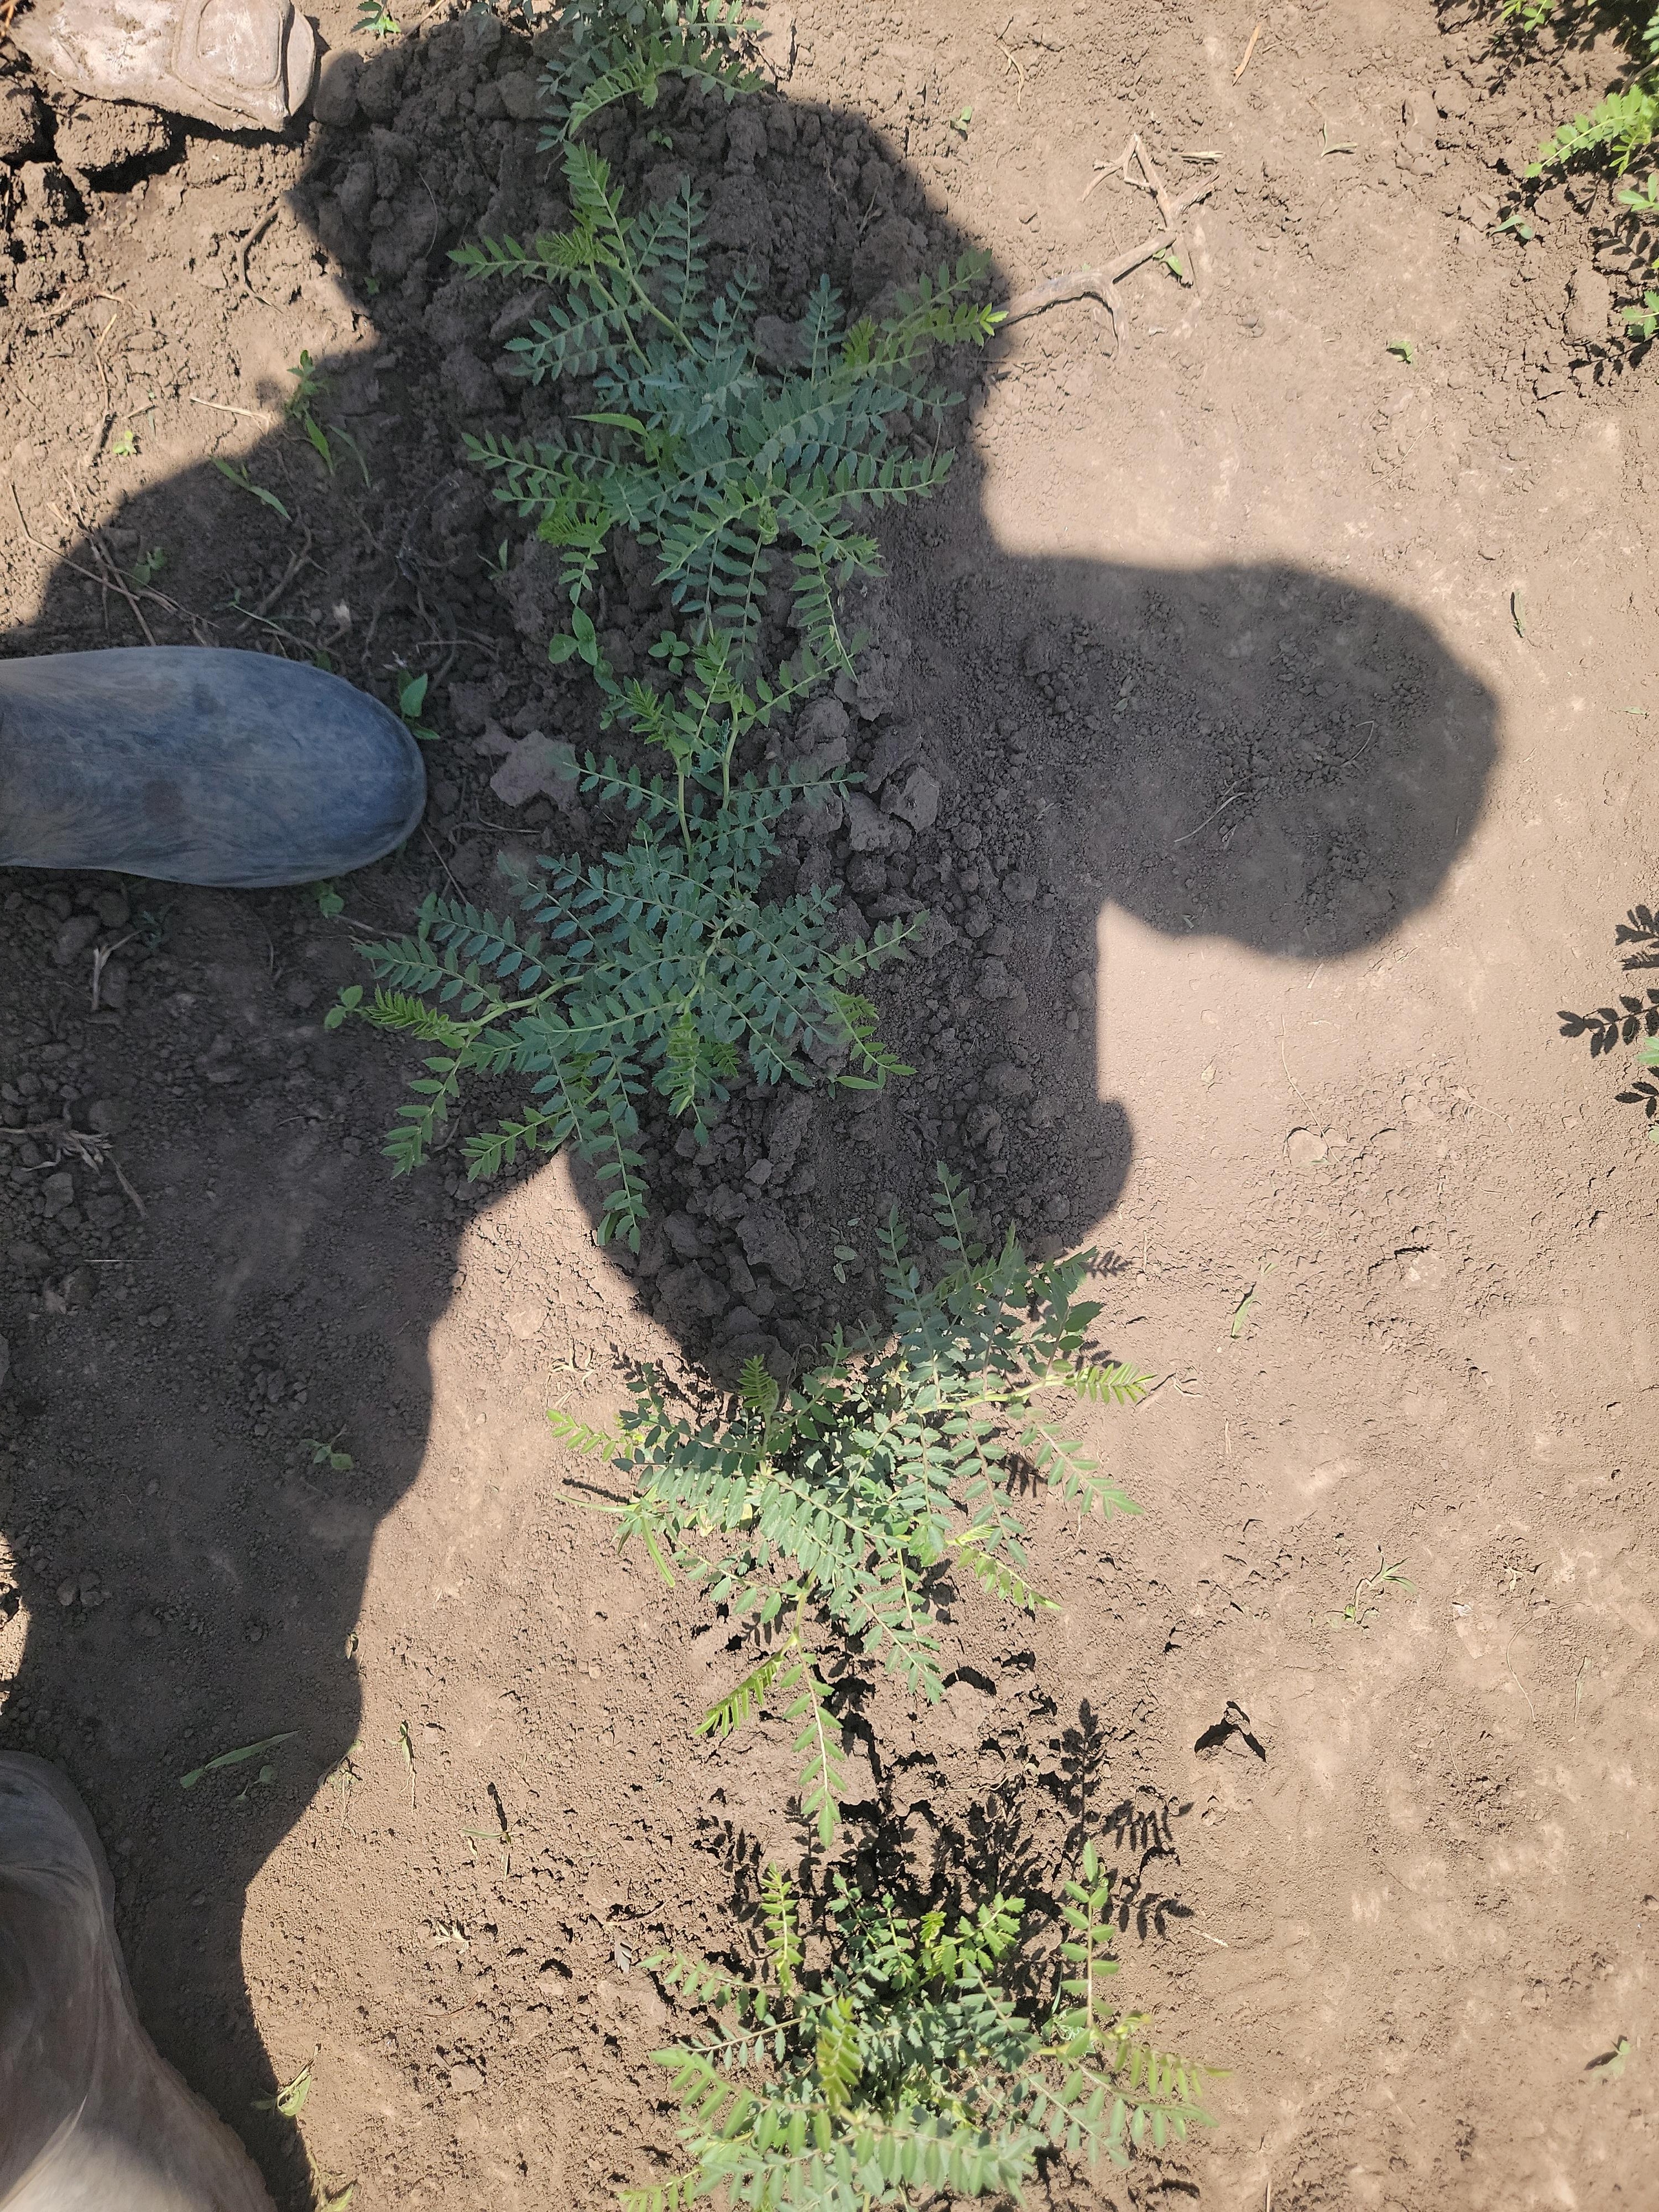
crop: chickpea
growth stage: vegetative
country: Tanzania
